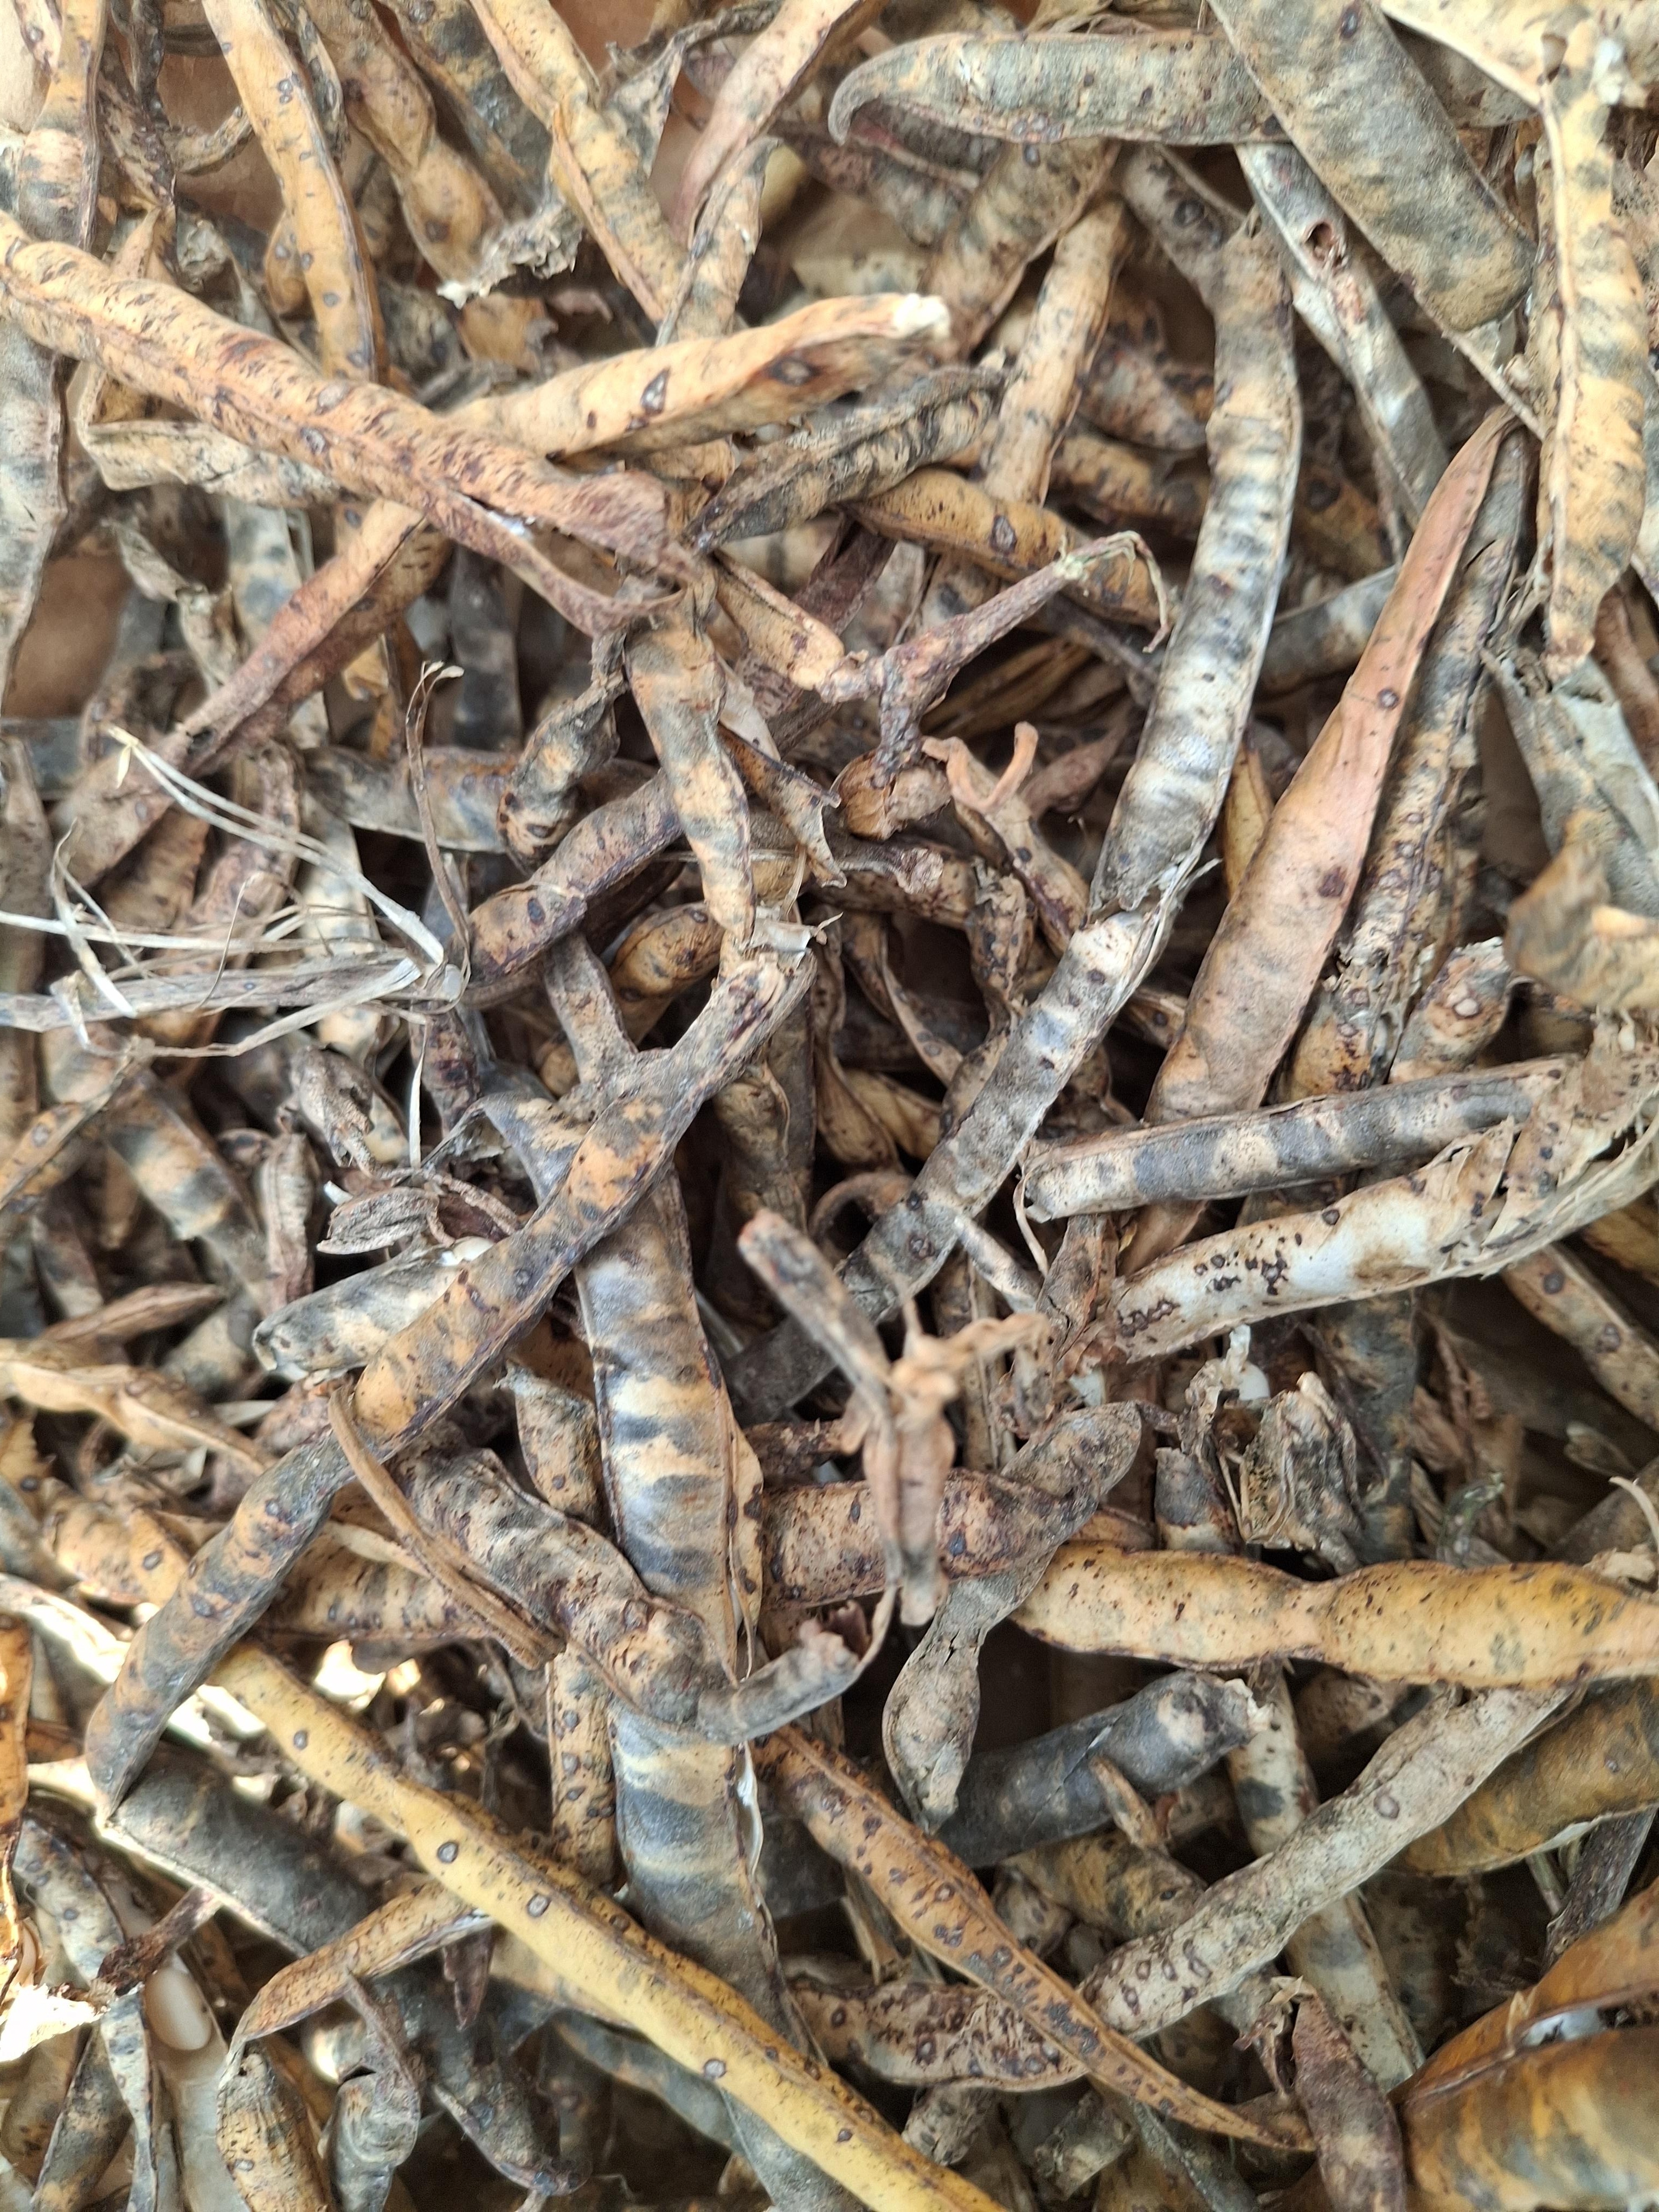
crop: cowpea
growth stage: harvest
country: Nigeria
